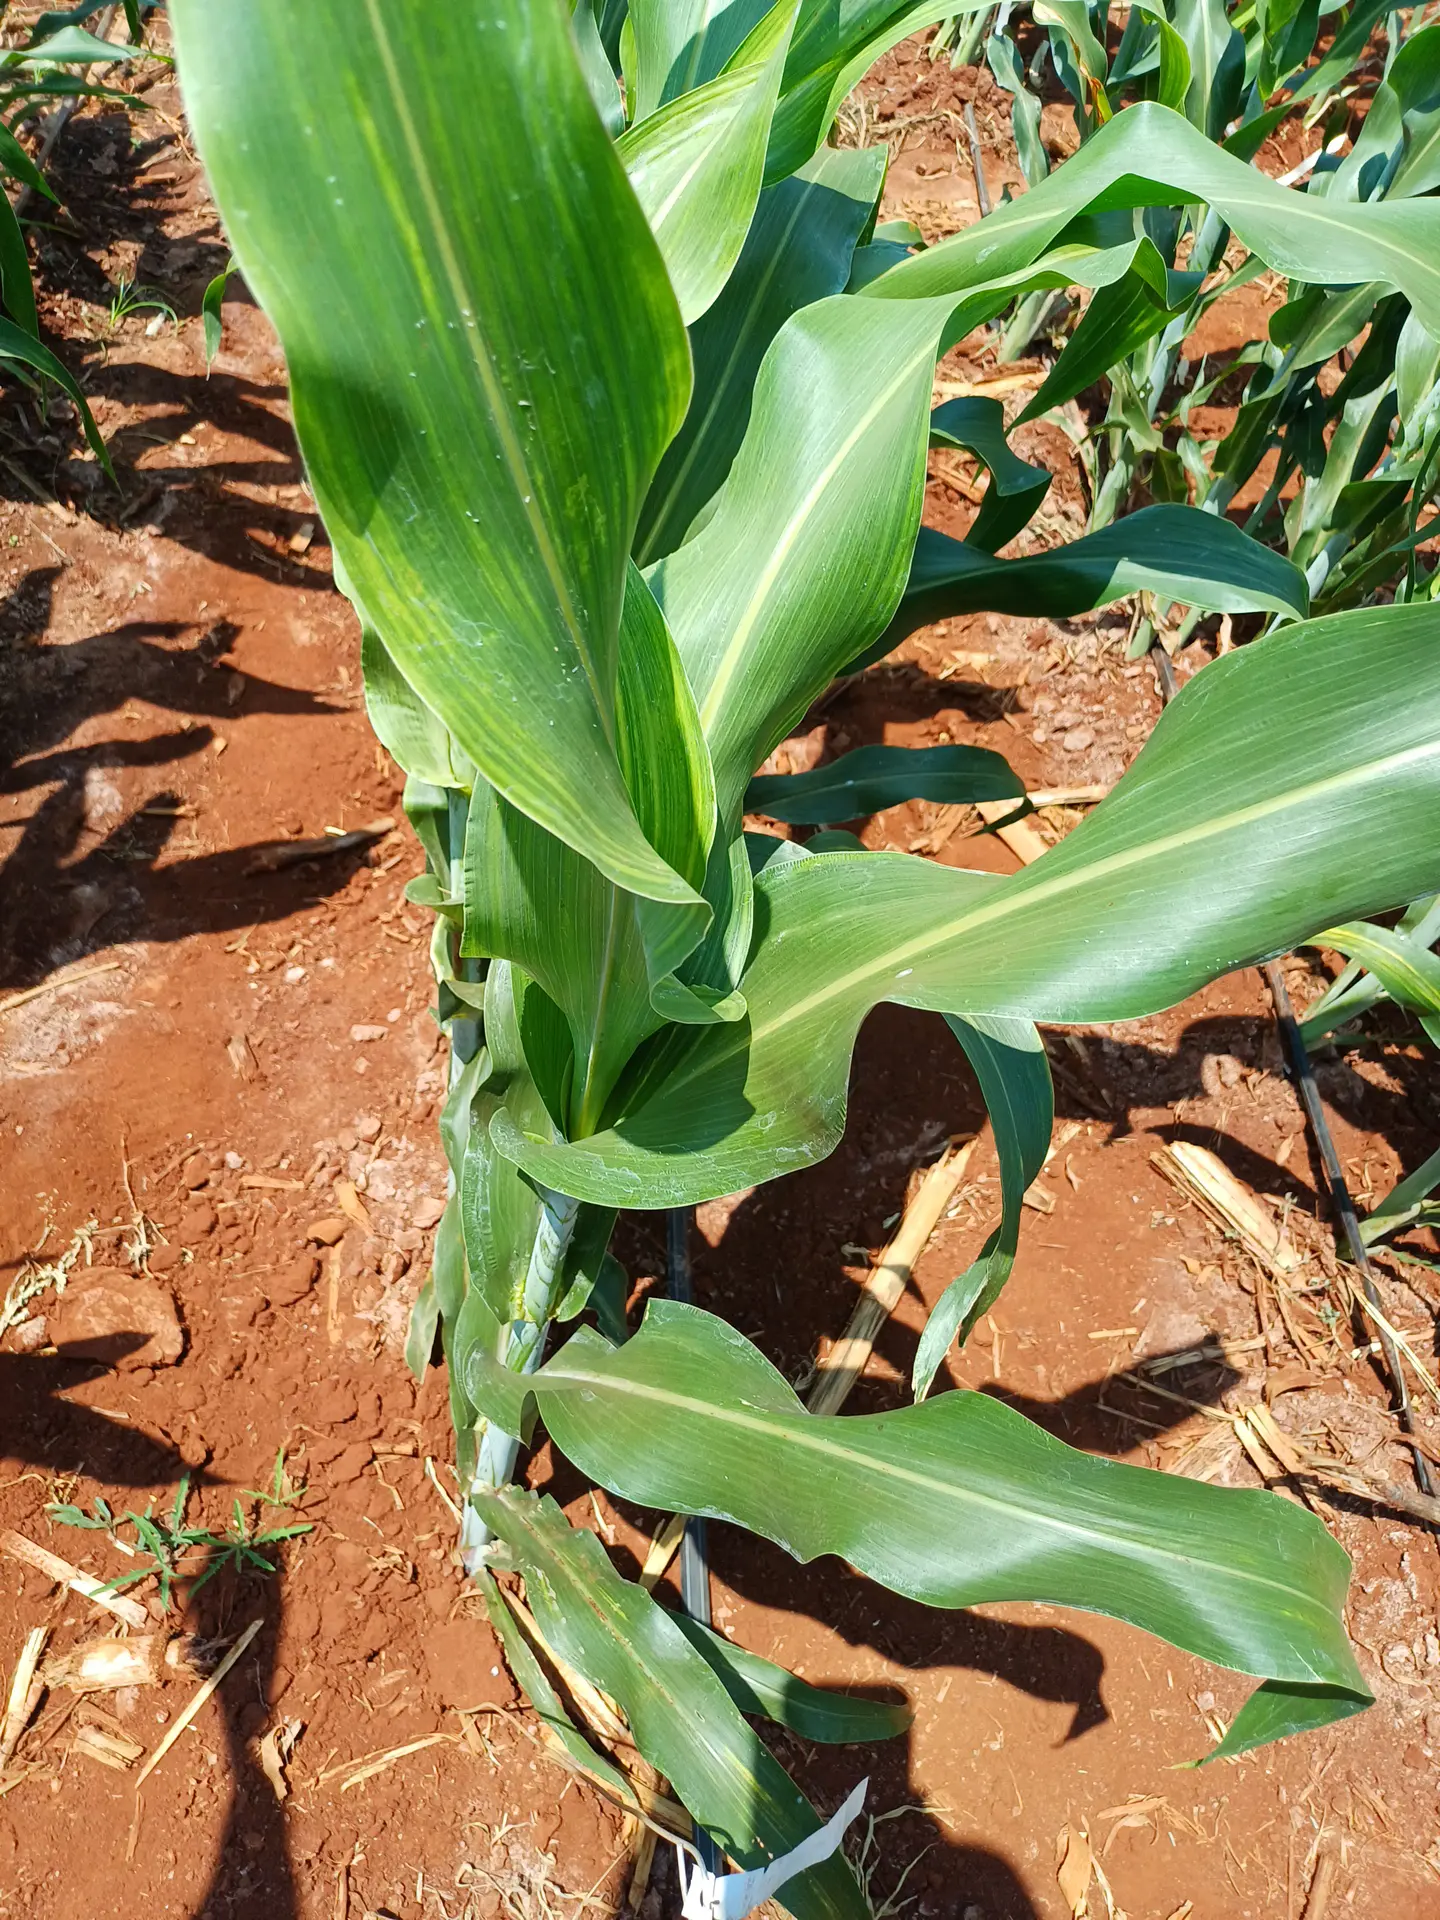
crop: sorghum
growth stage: heading tuber
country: Kenya
